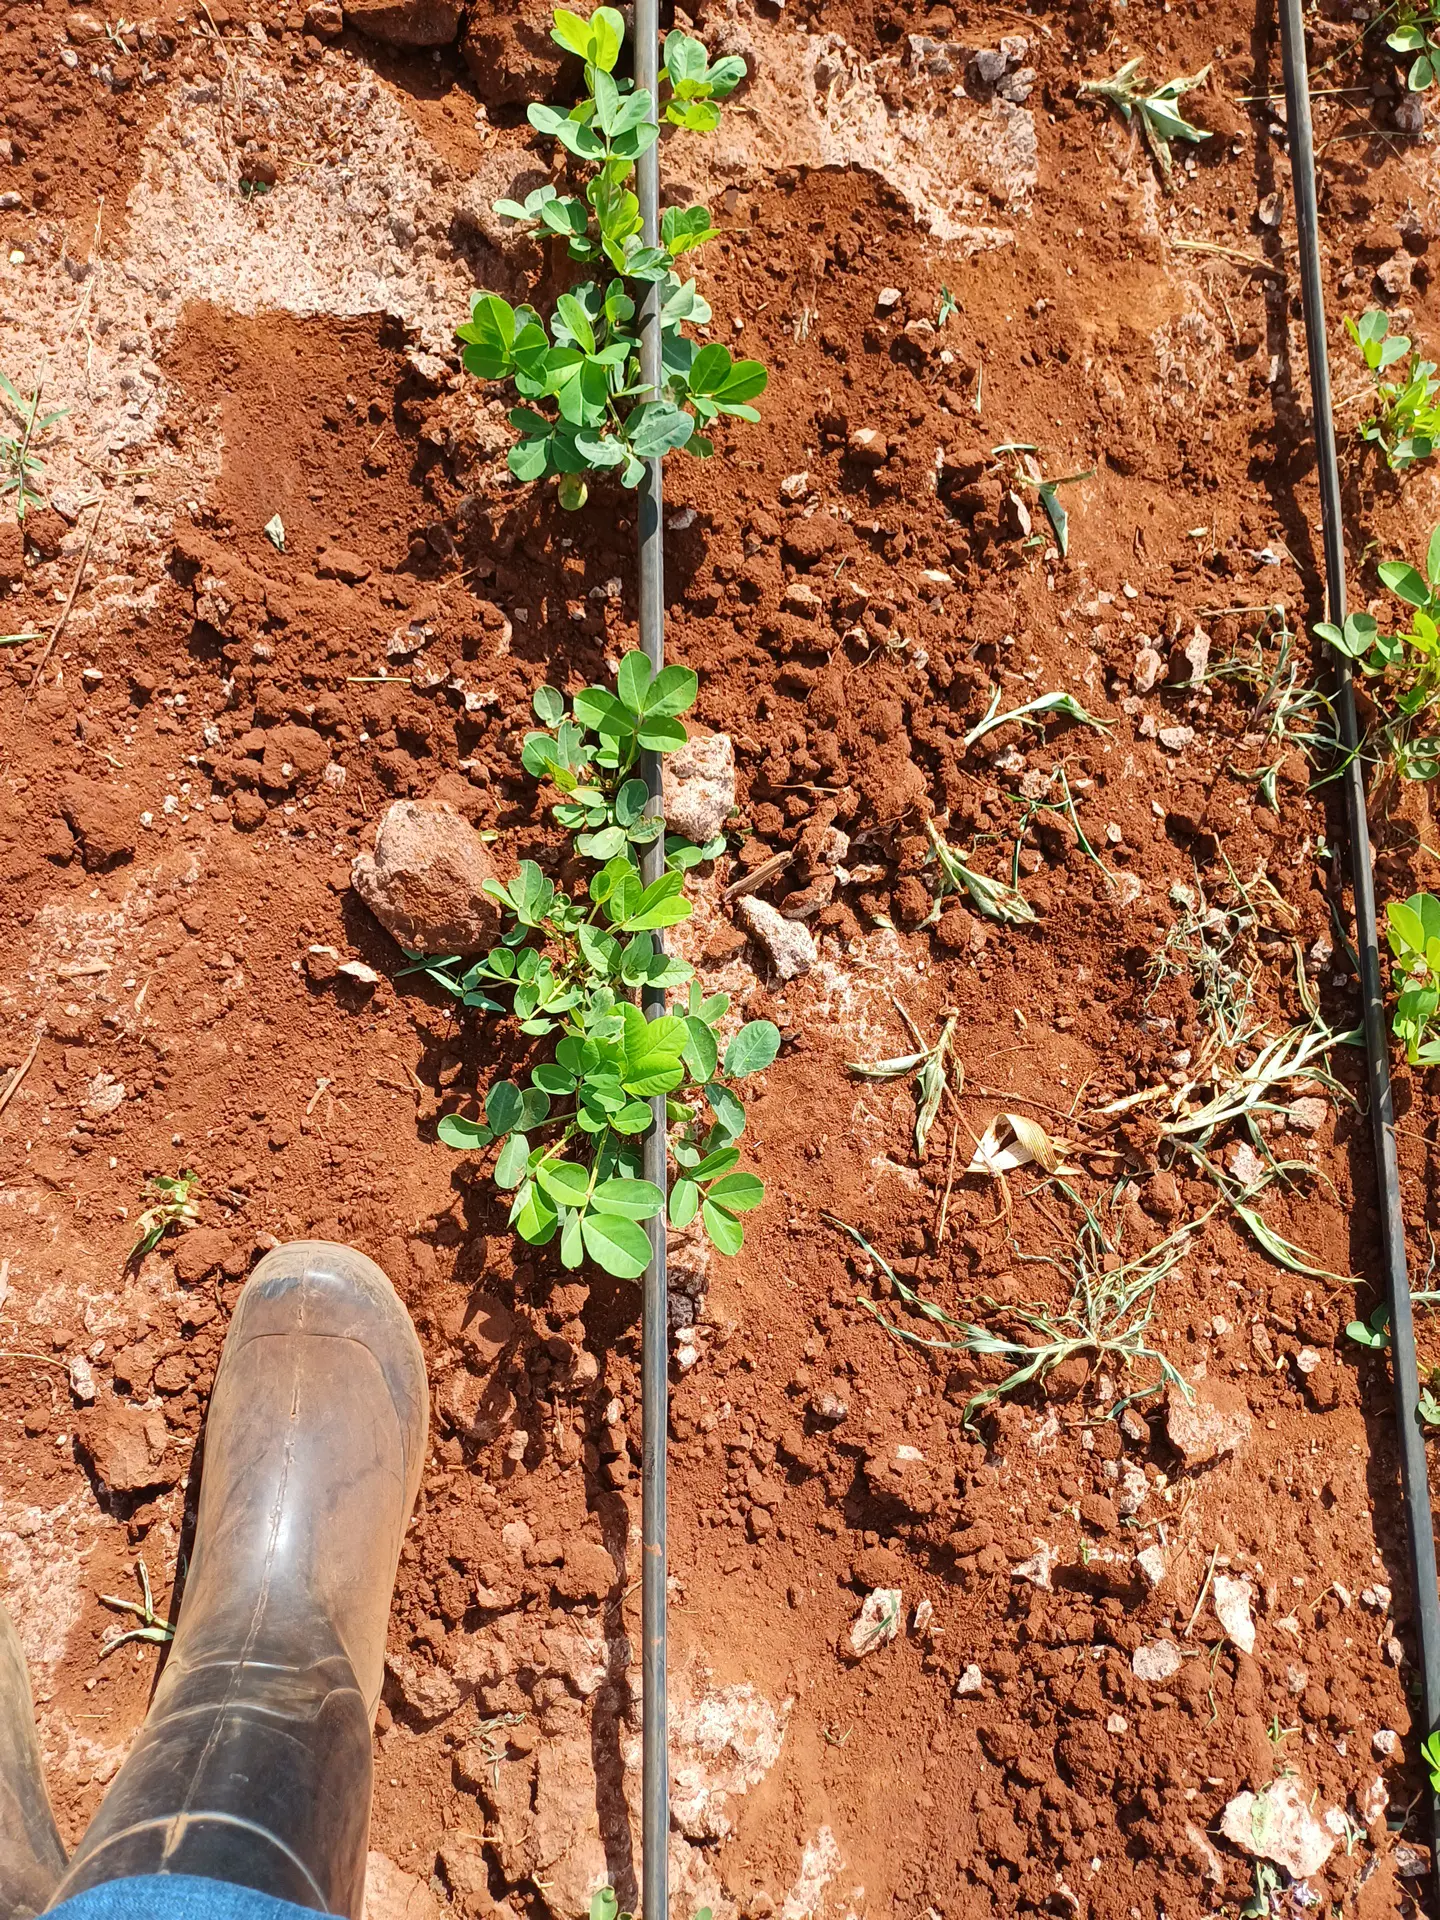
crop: groundnut
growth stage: vegetative
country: Kenya
